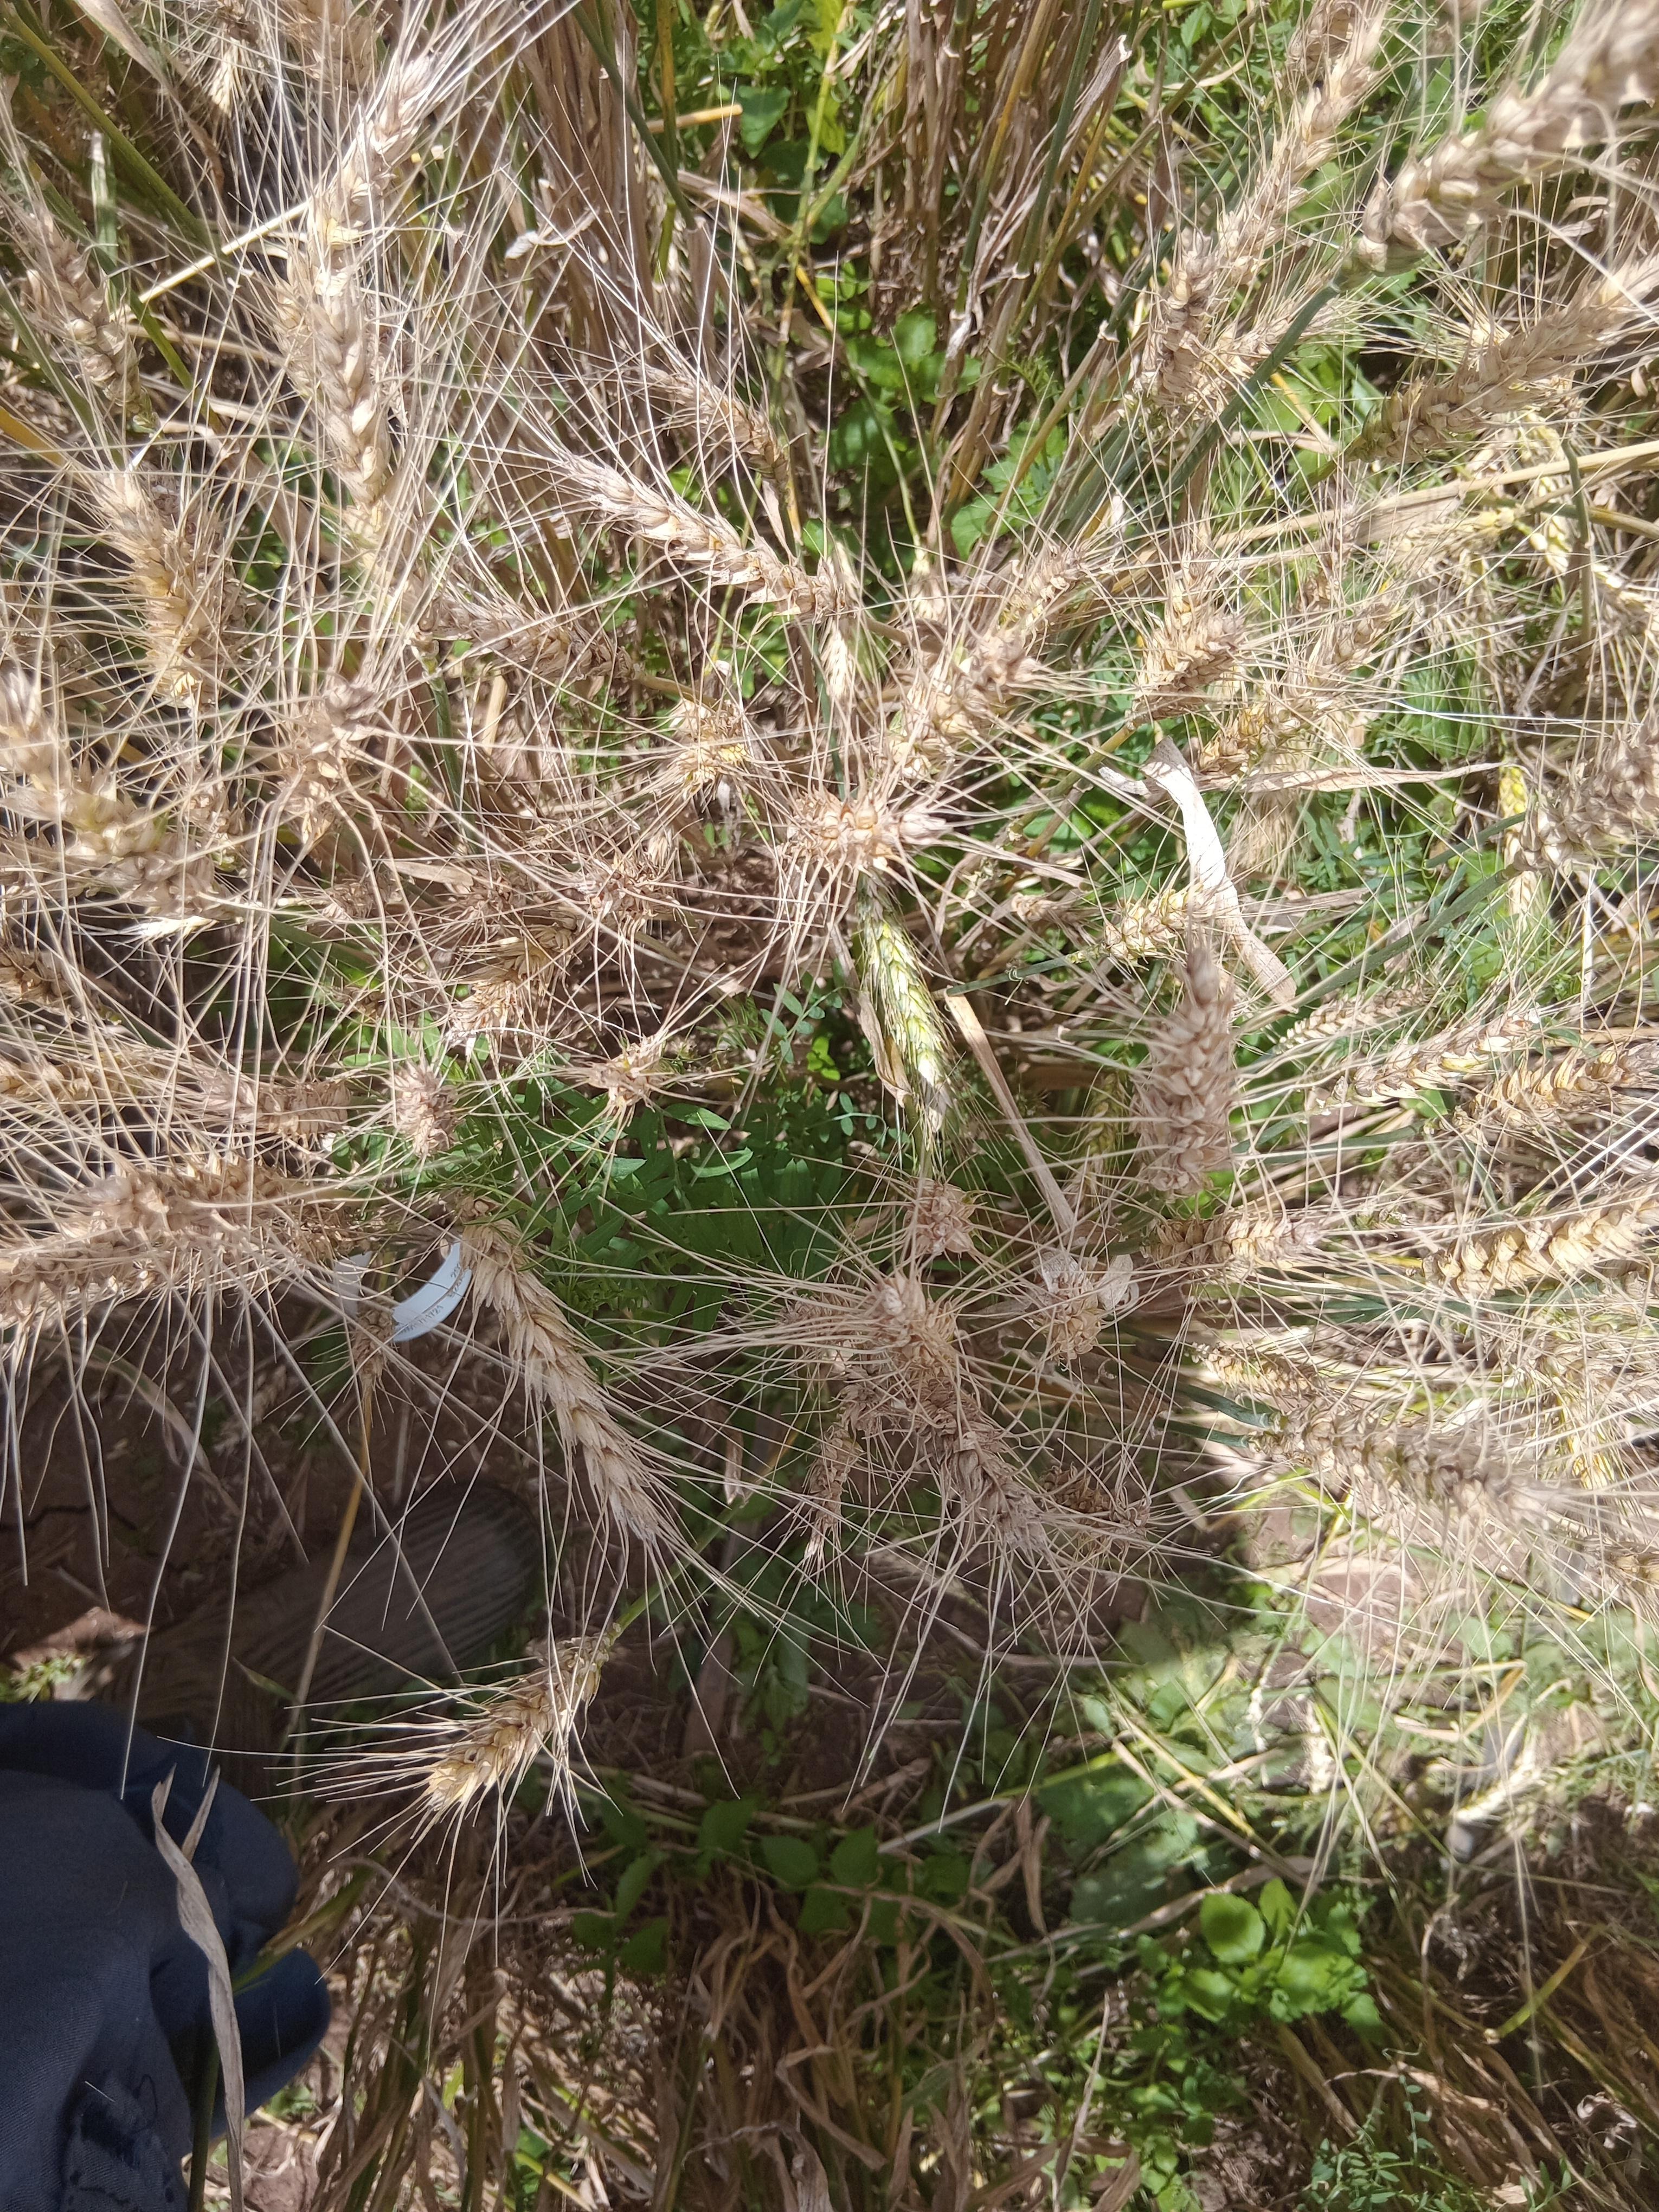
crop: wheat
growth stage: maturity
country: Kenya
